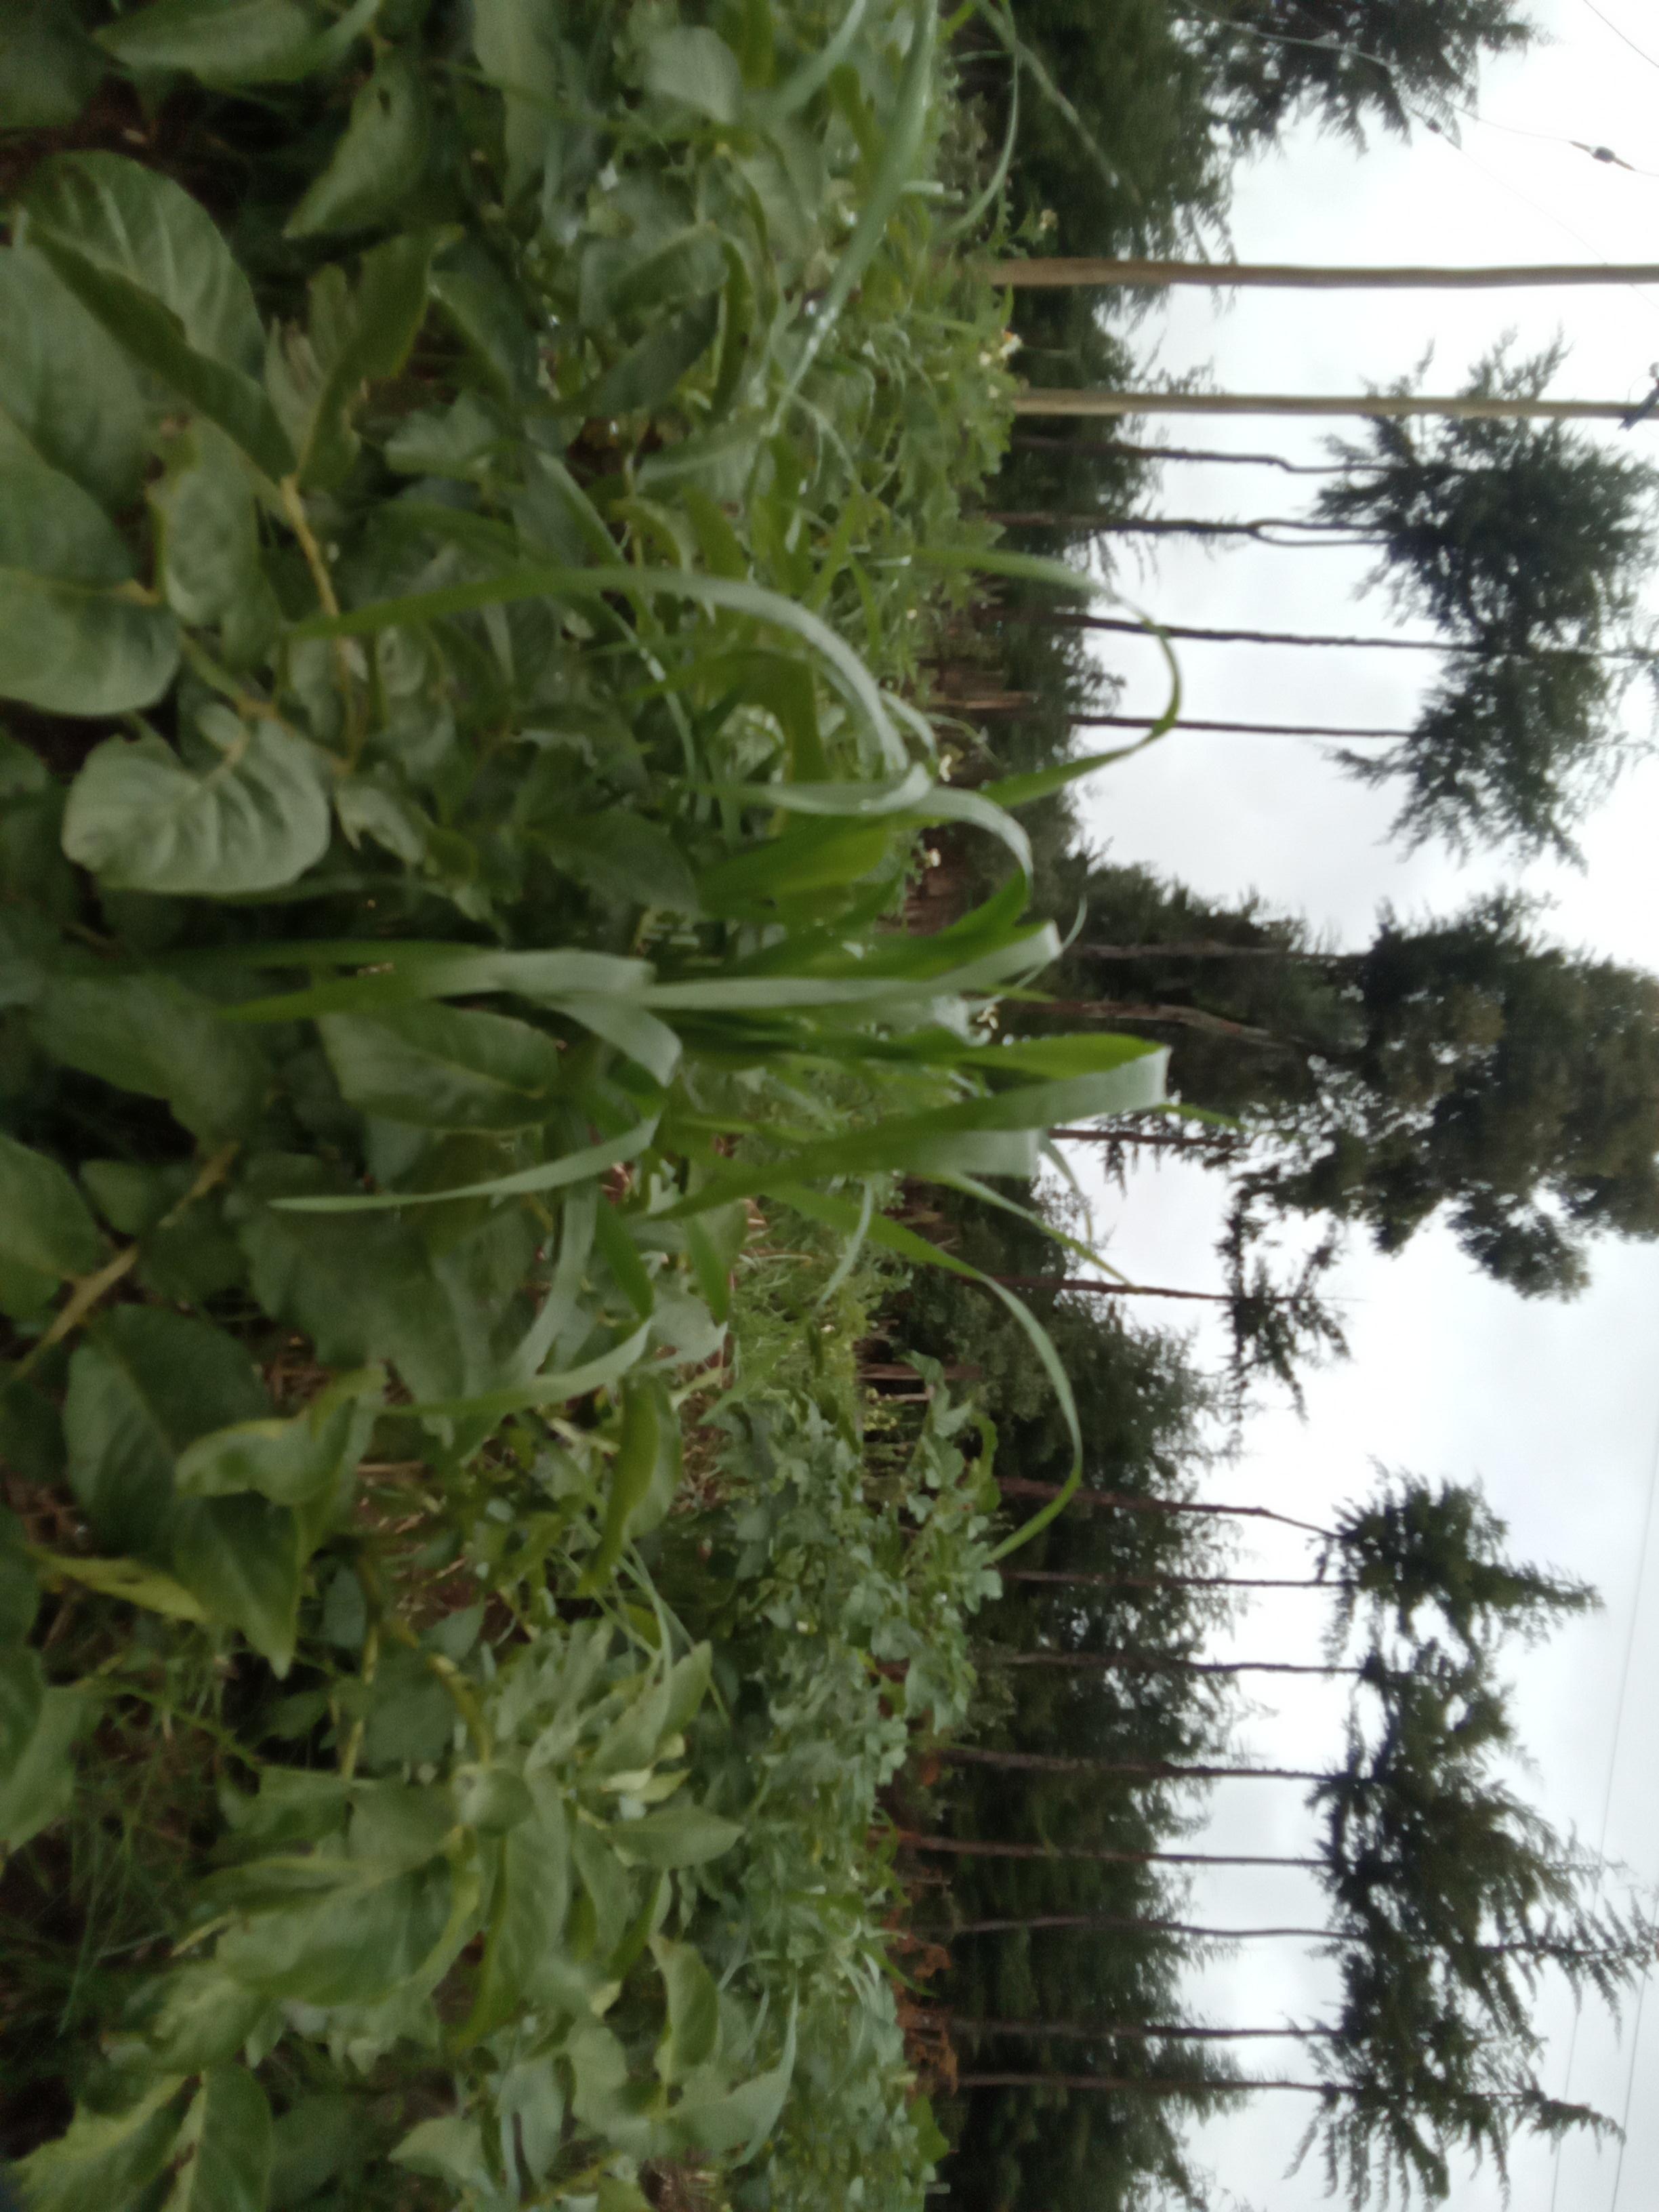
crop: potato
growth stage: harvest maturity
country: Kenya
